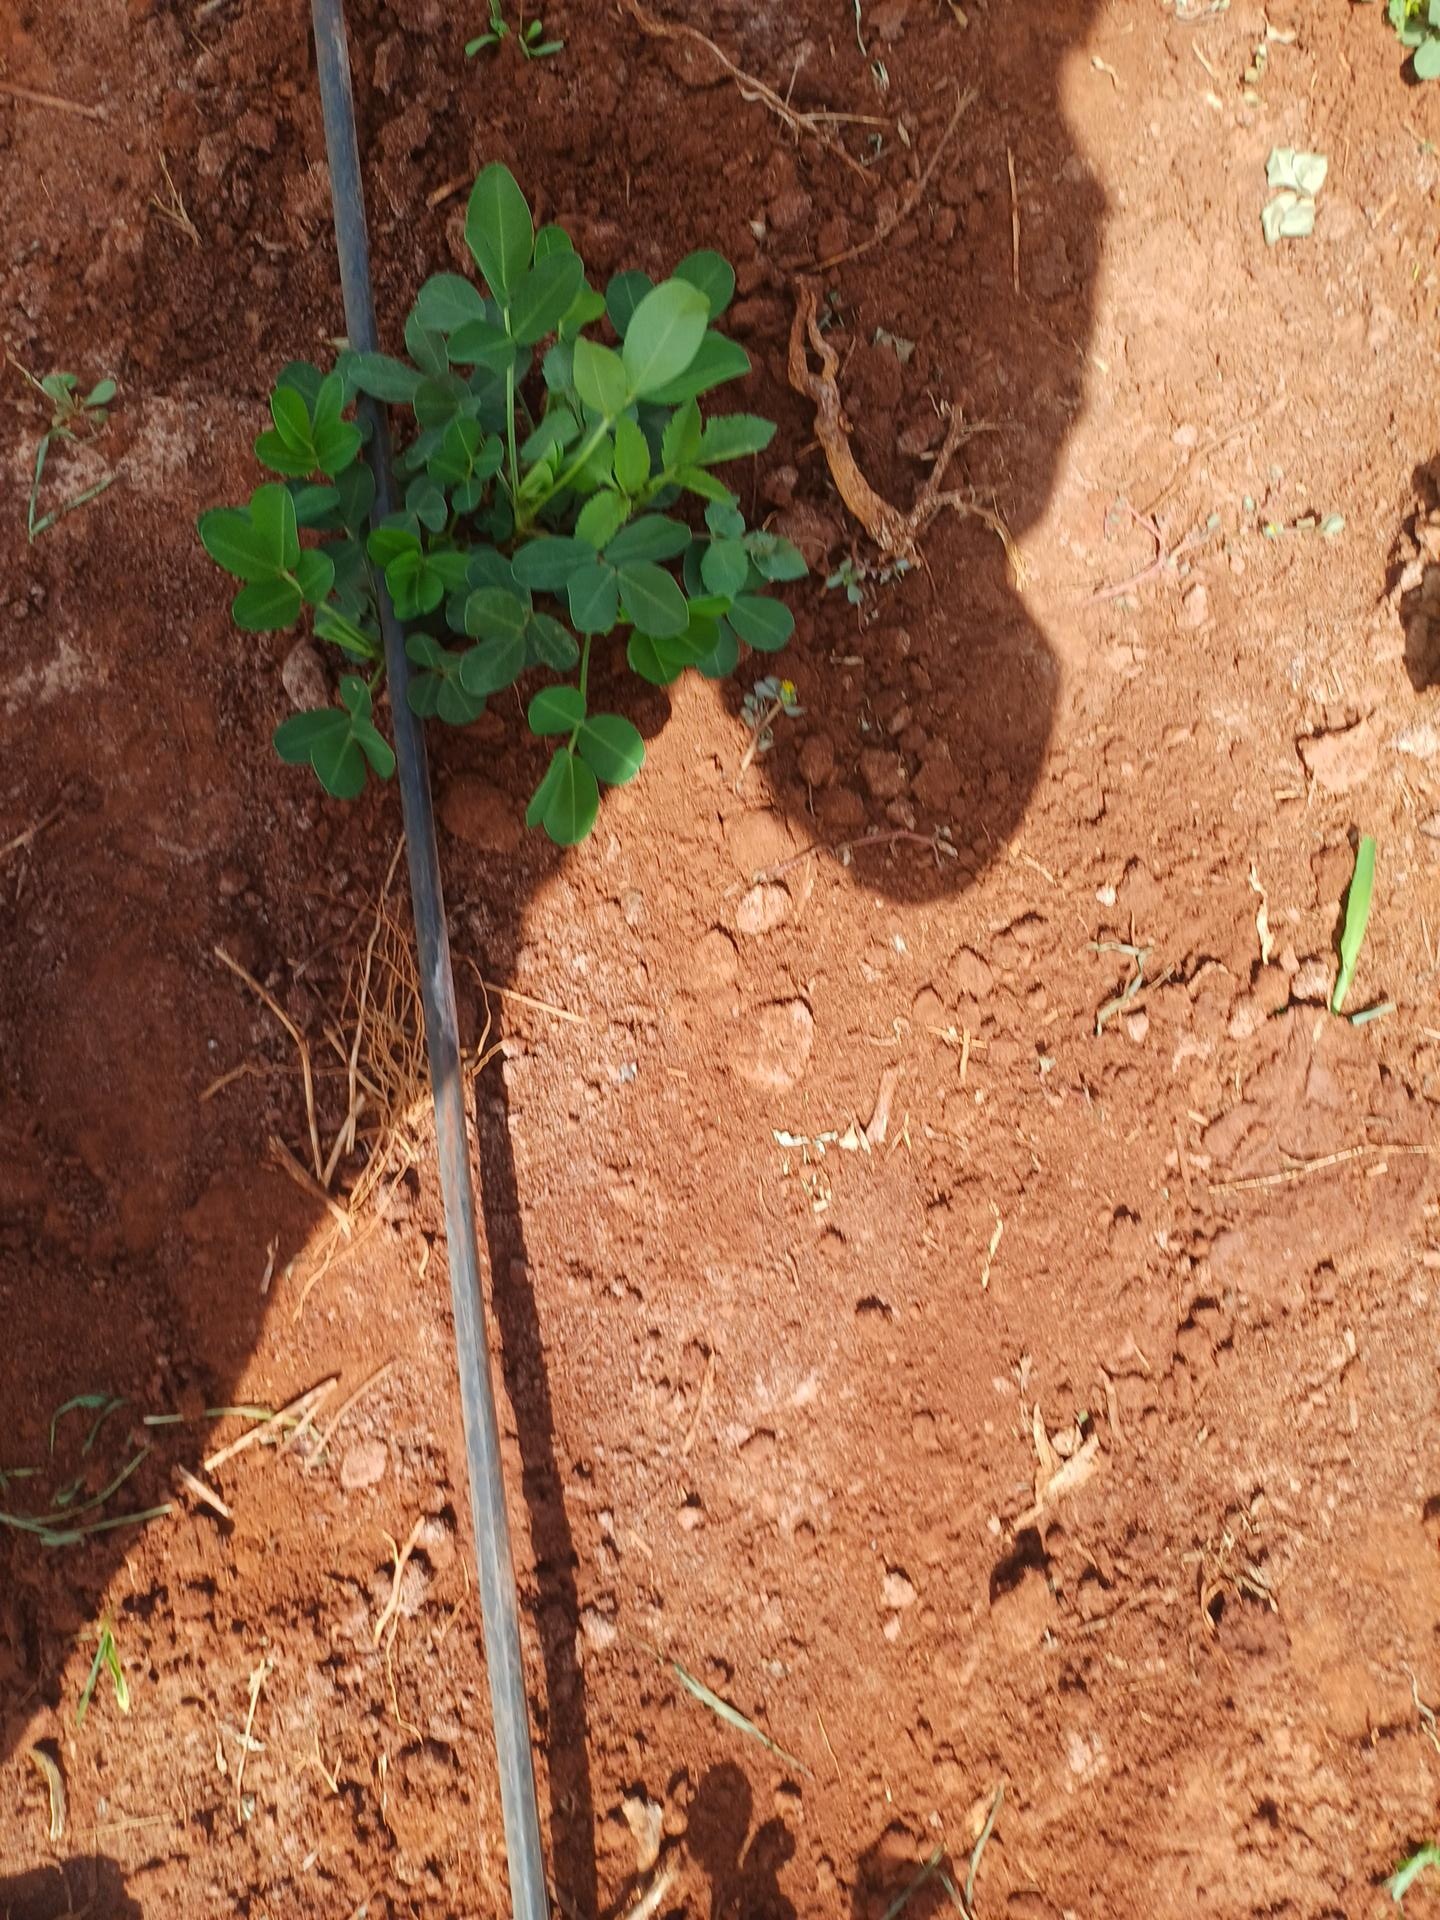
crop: groundnut
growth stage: flowering
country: Kenya
